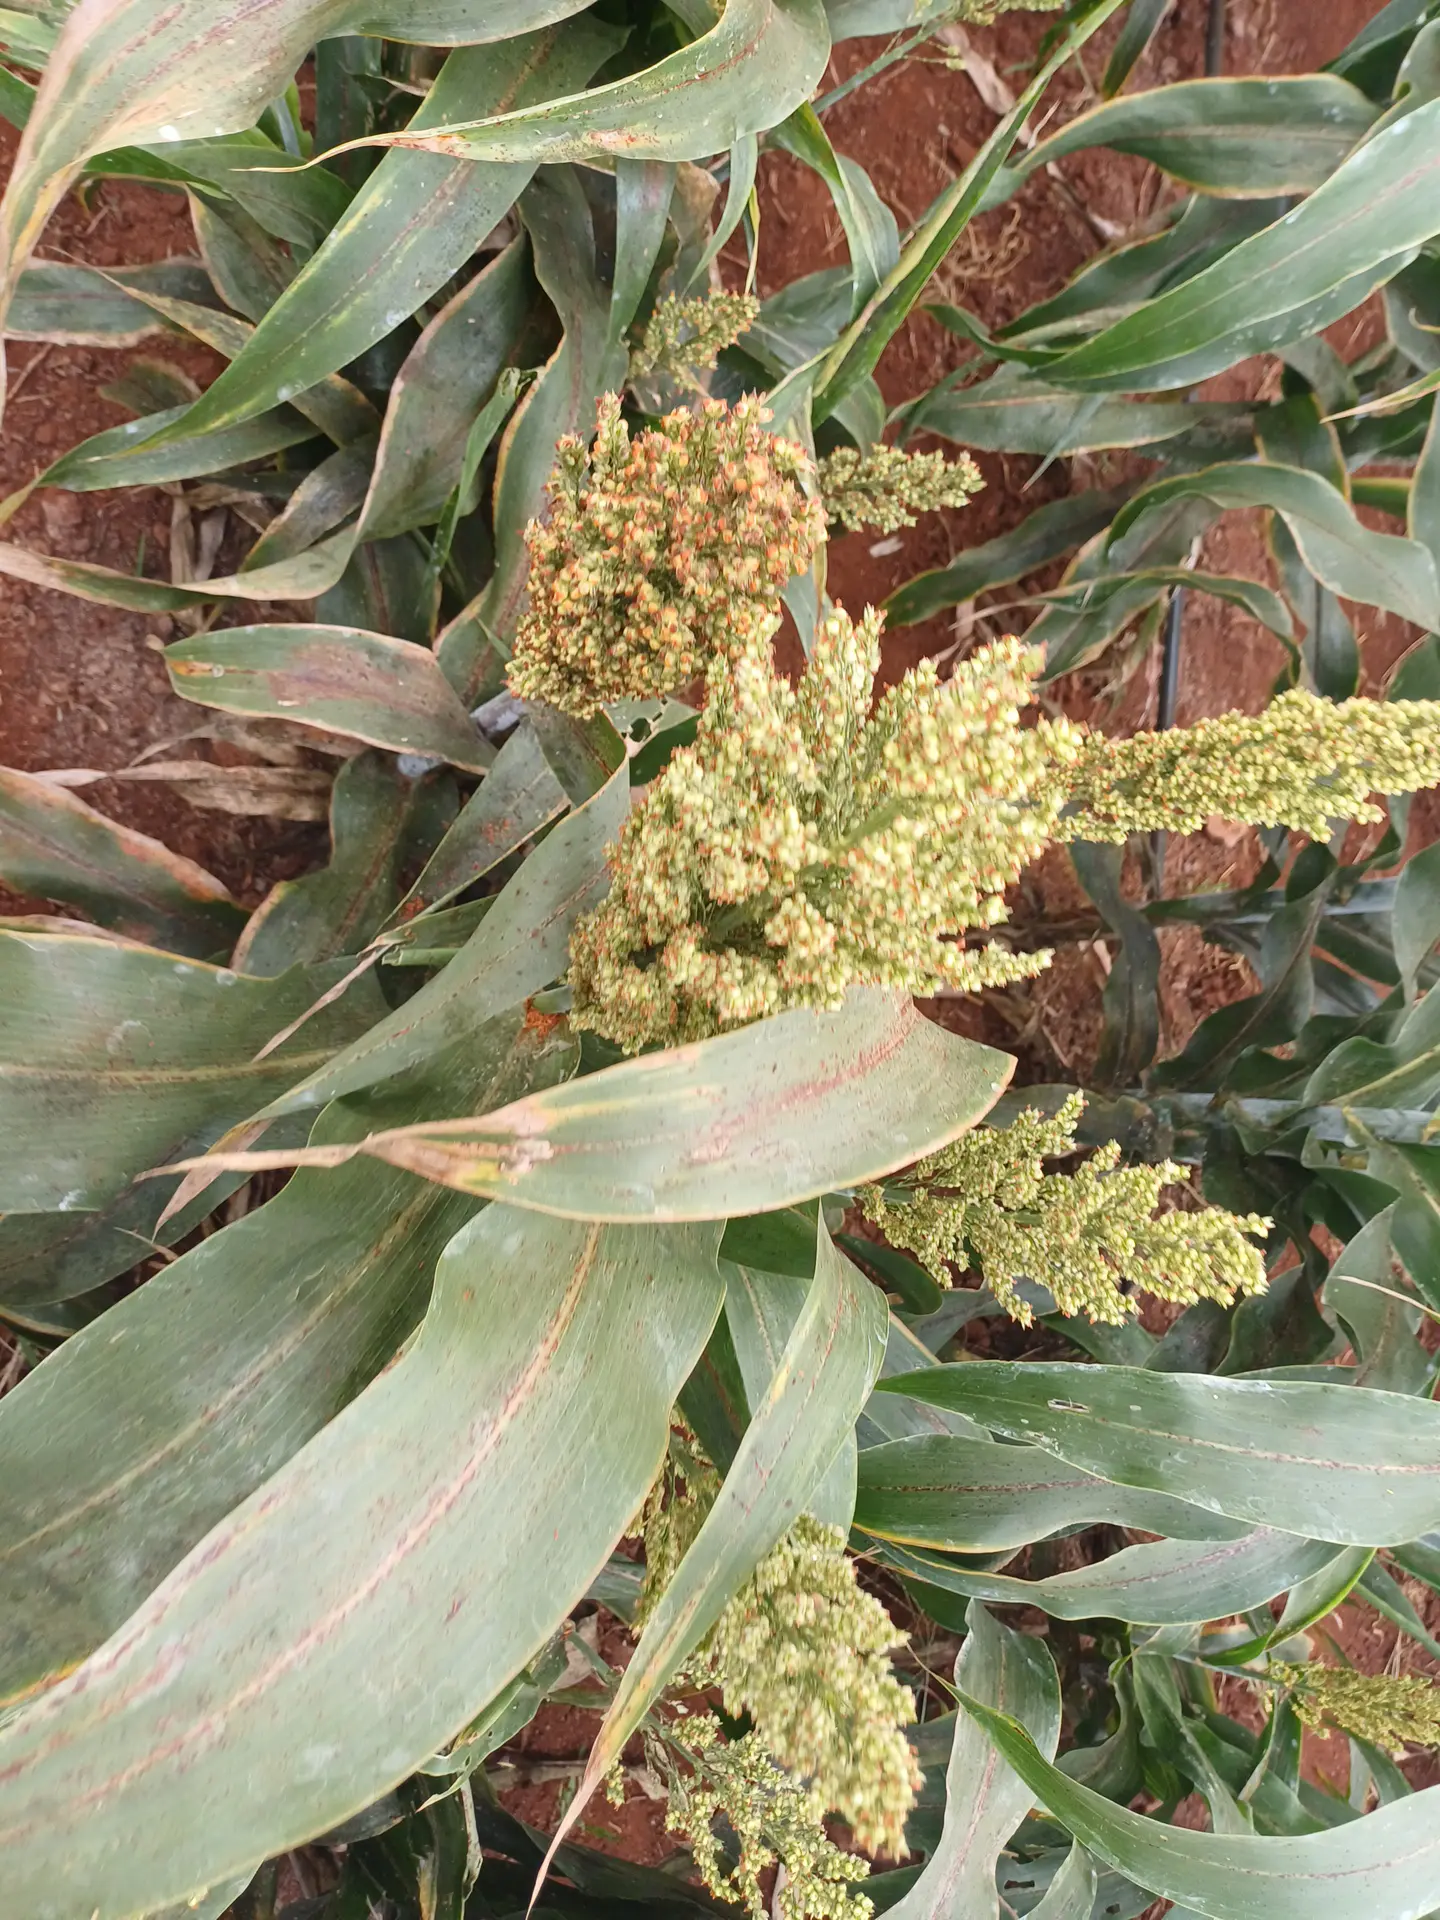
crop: sorghum
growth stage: filling grain
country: Kenya
